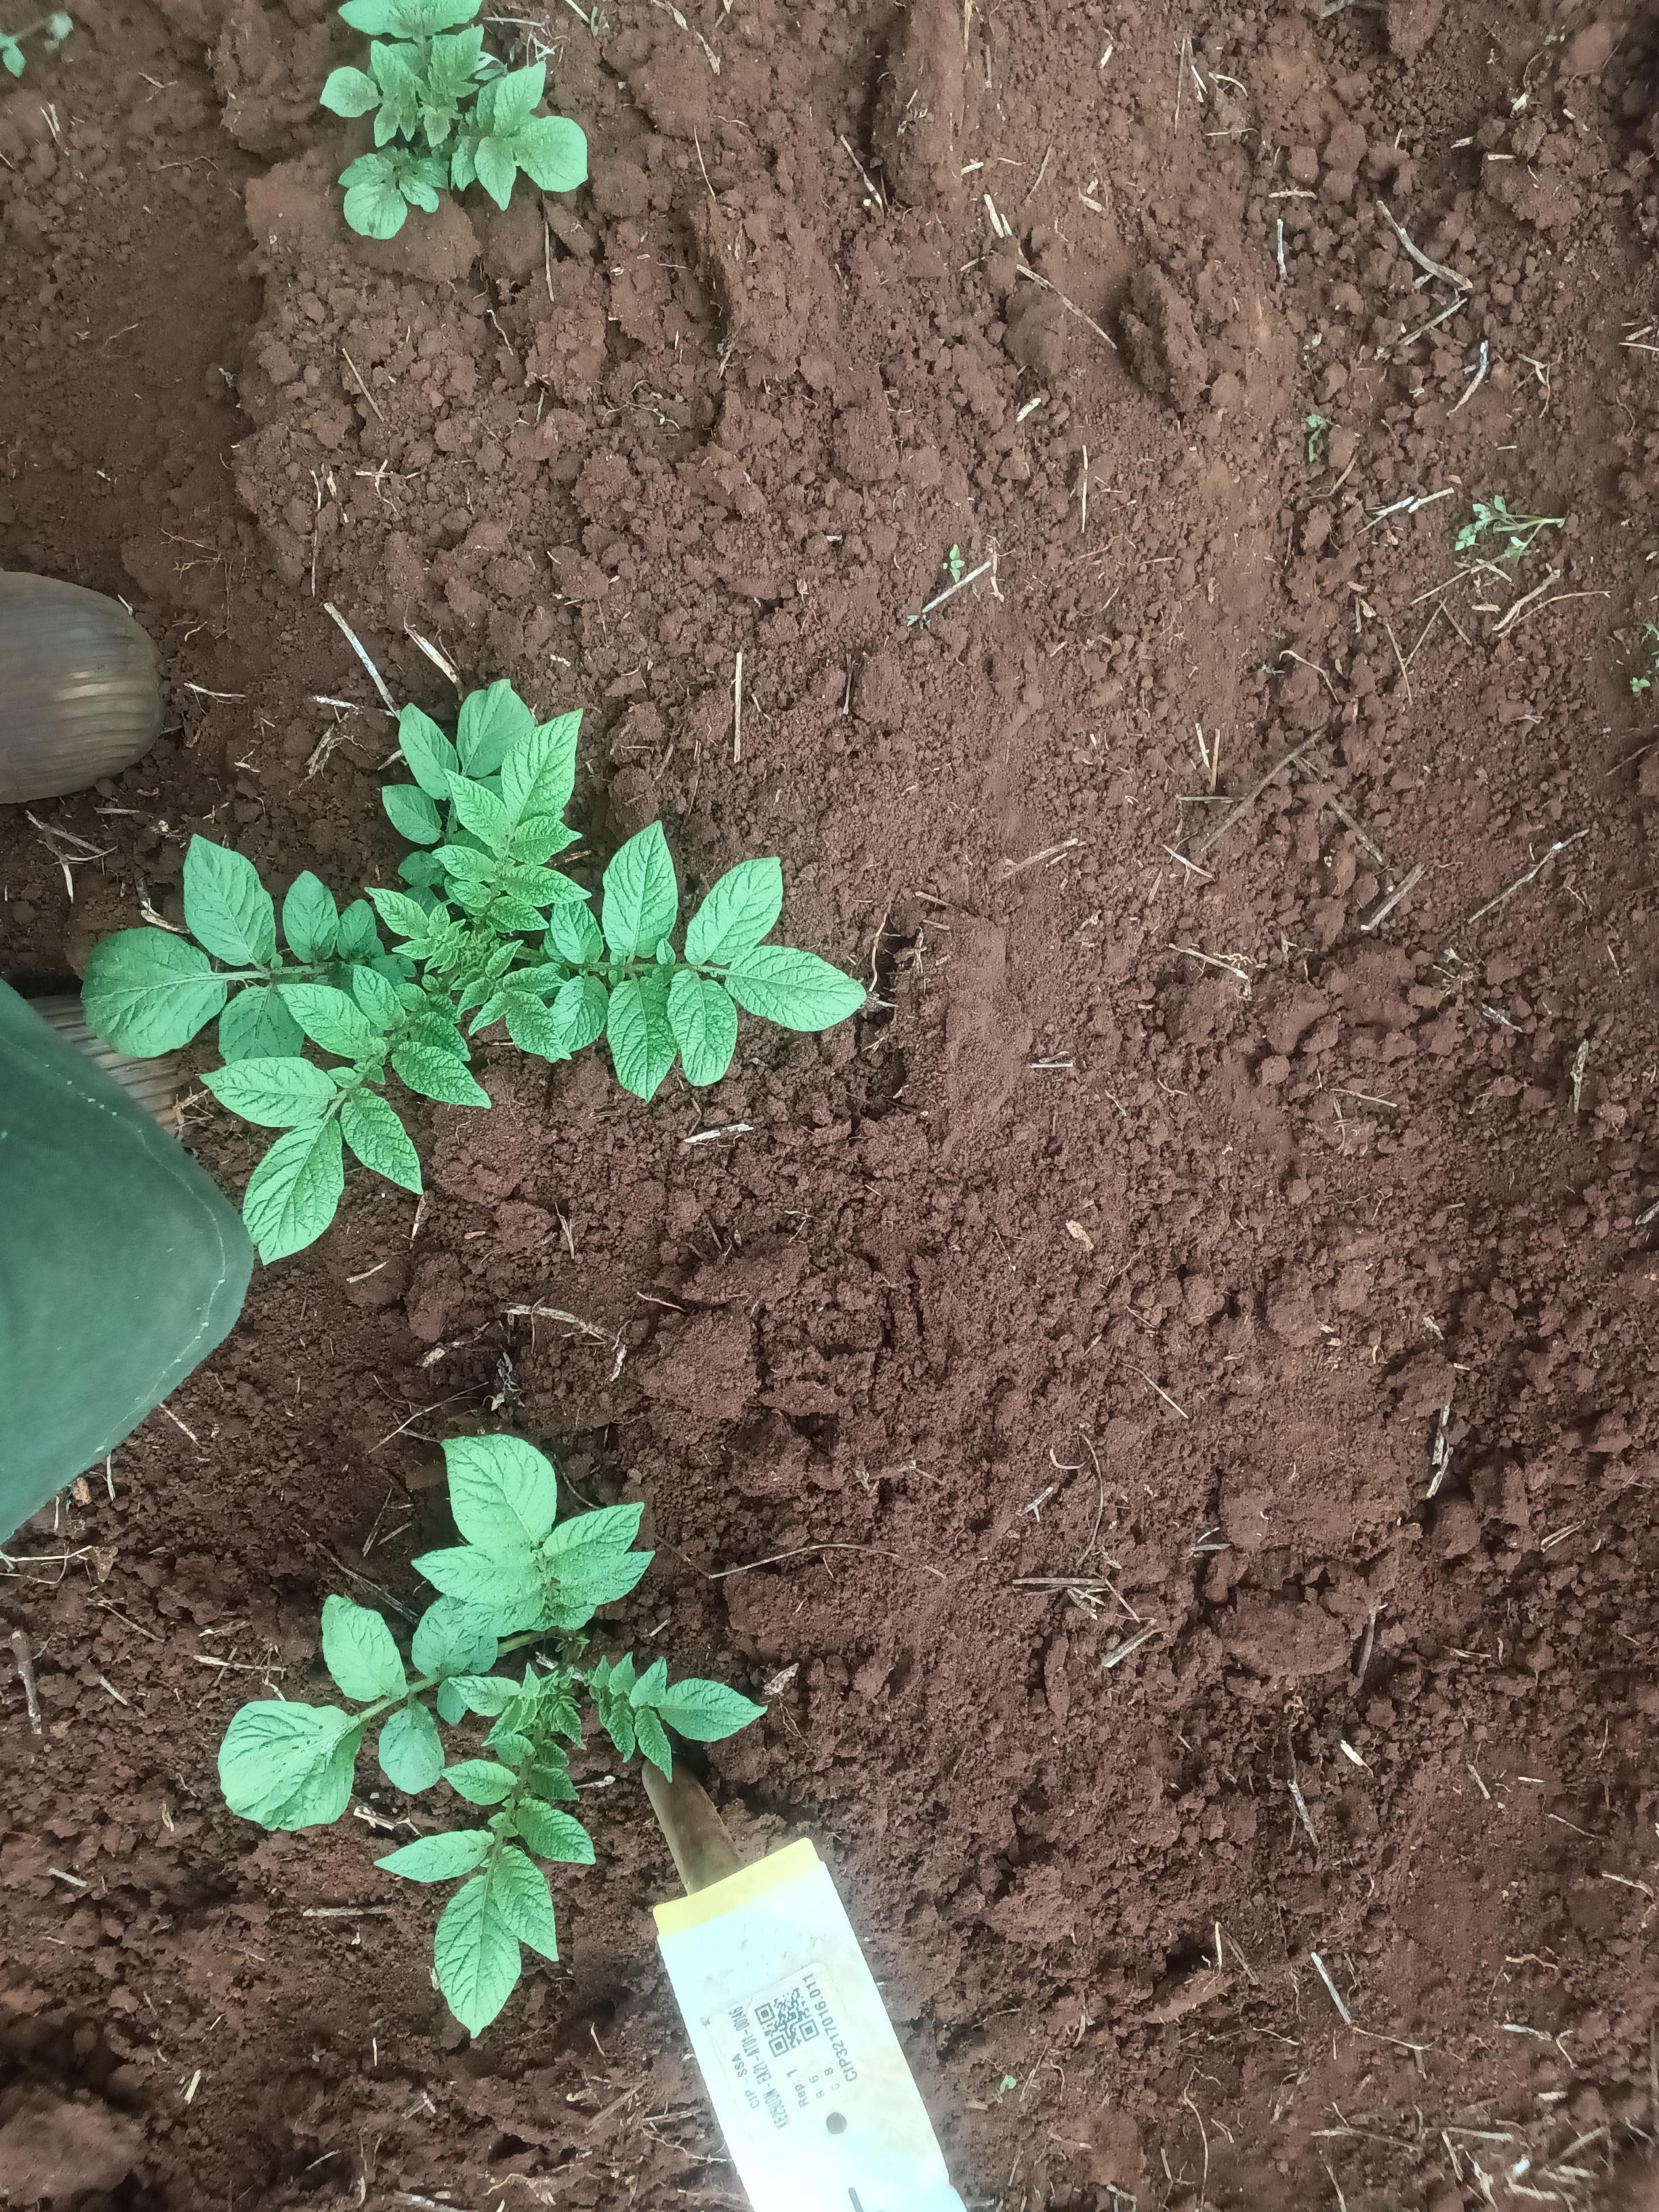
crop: potato
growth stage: emergence
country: Kenya
